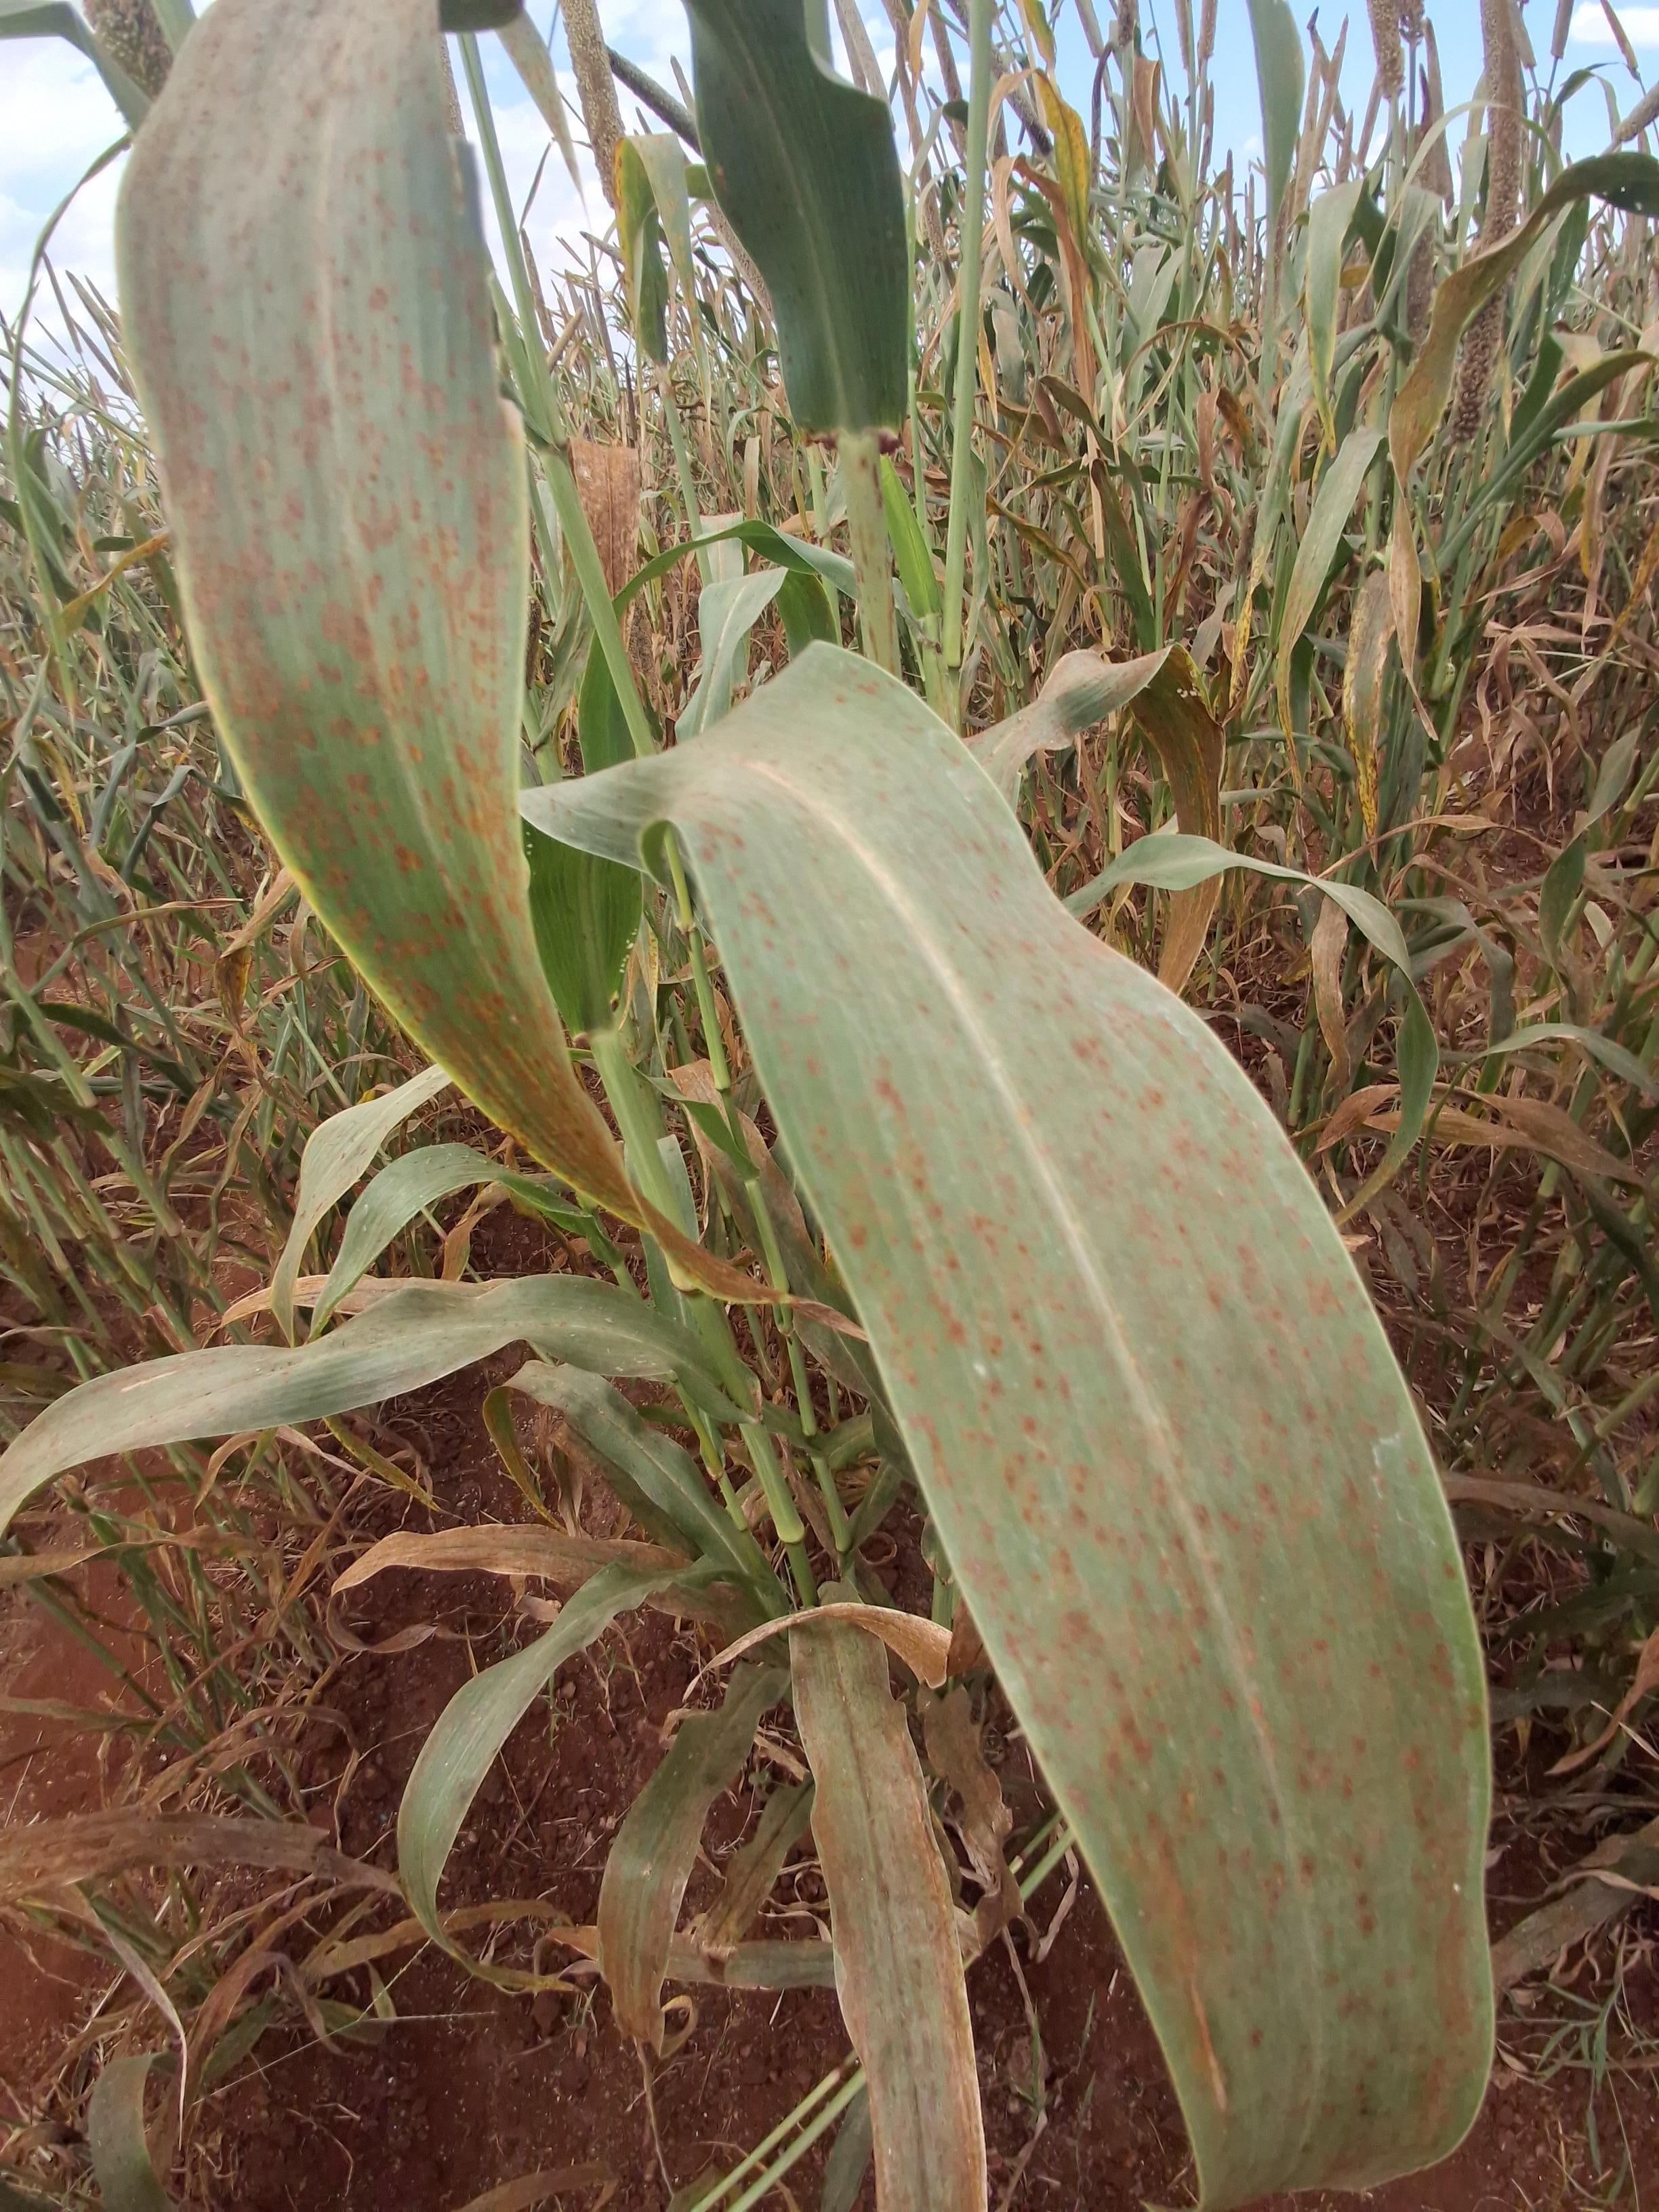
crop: pearl millet
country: Kenya
